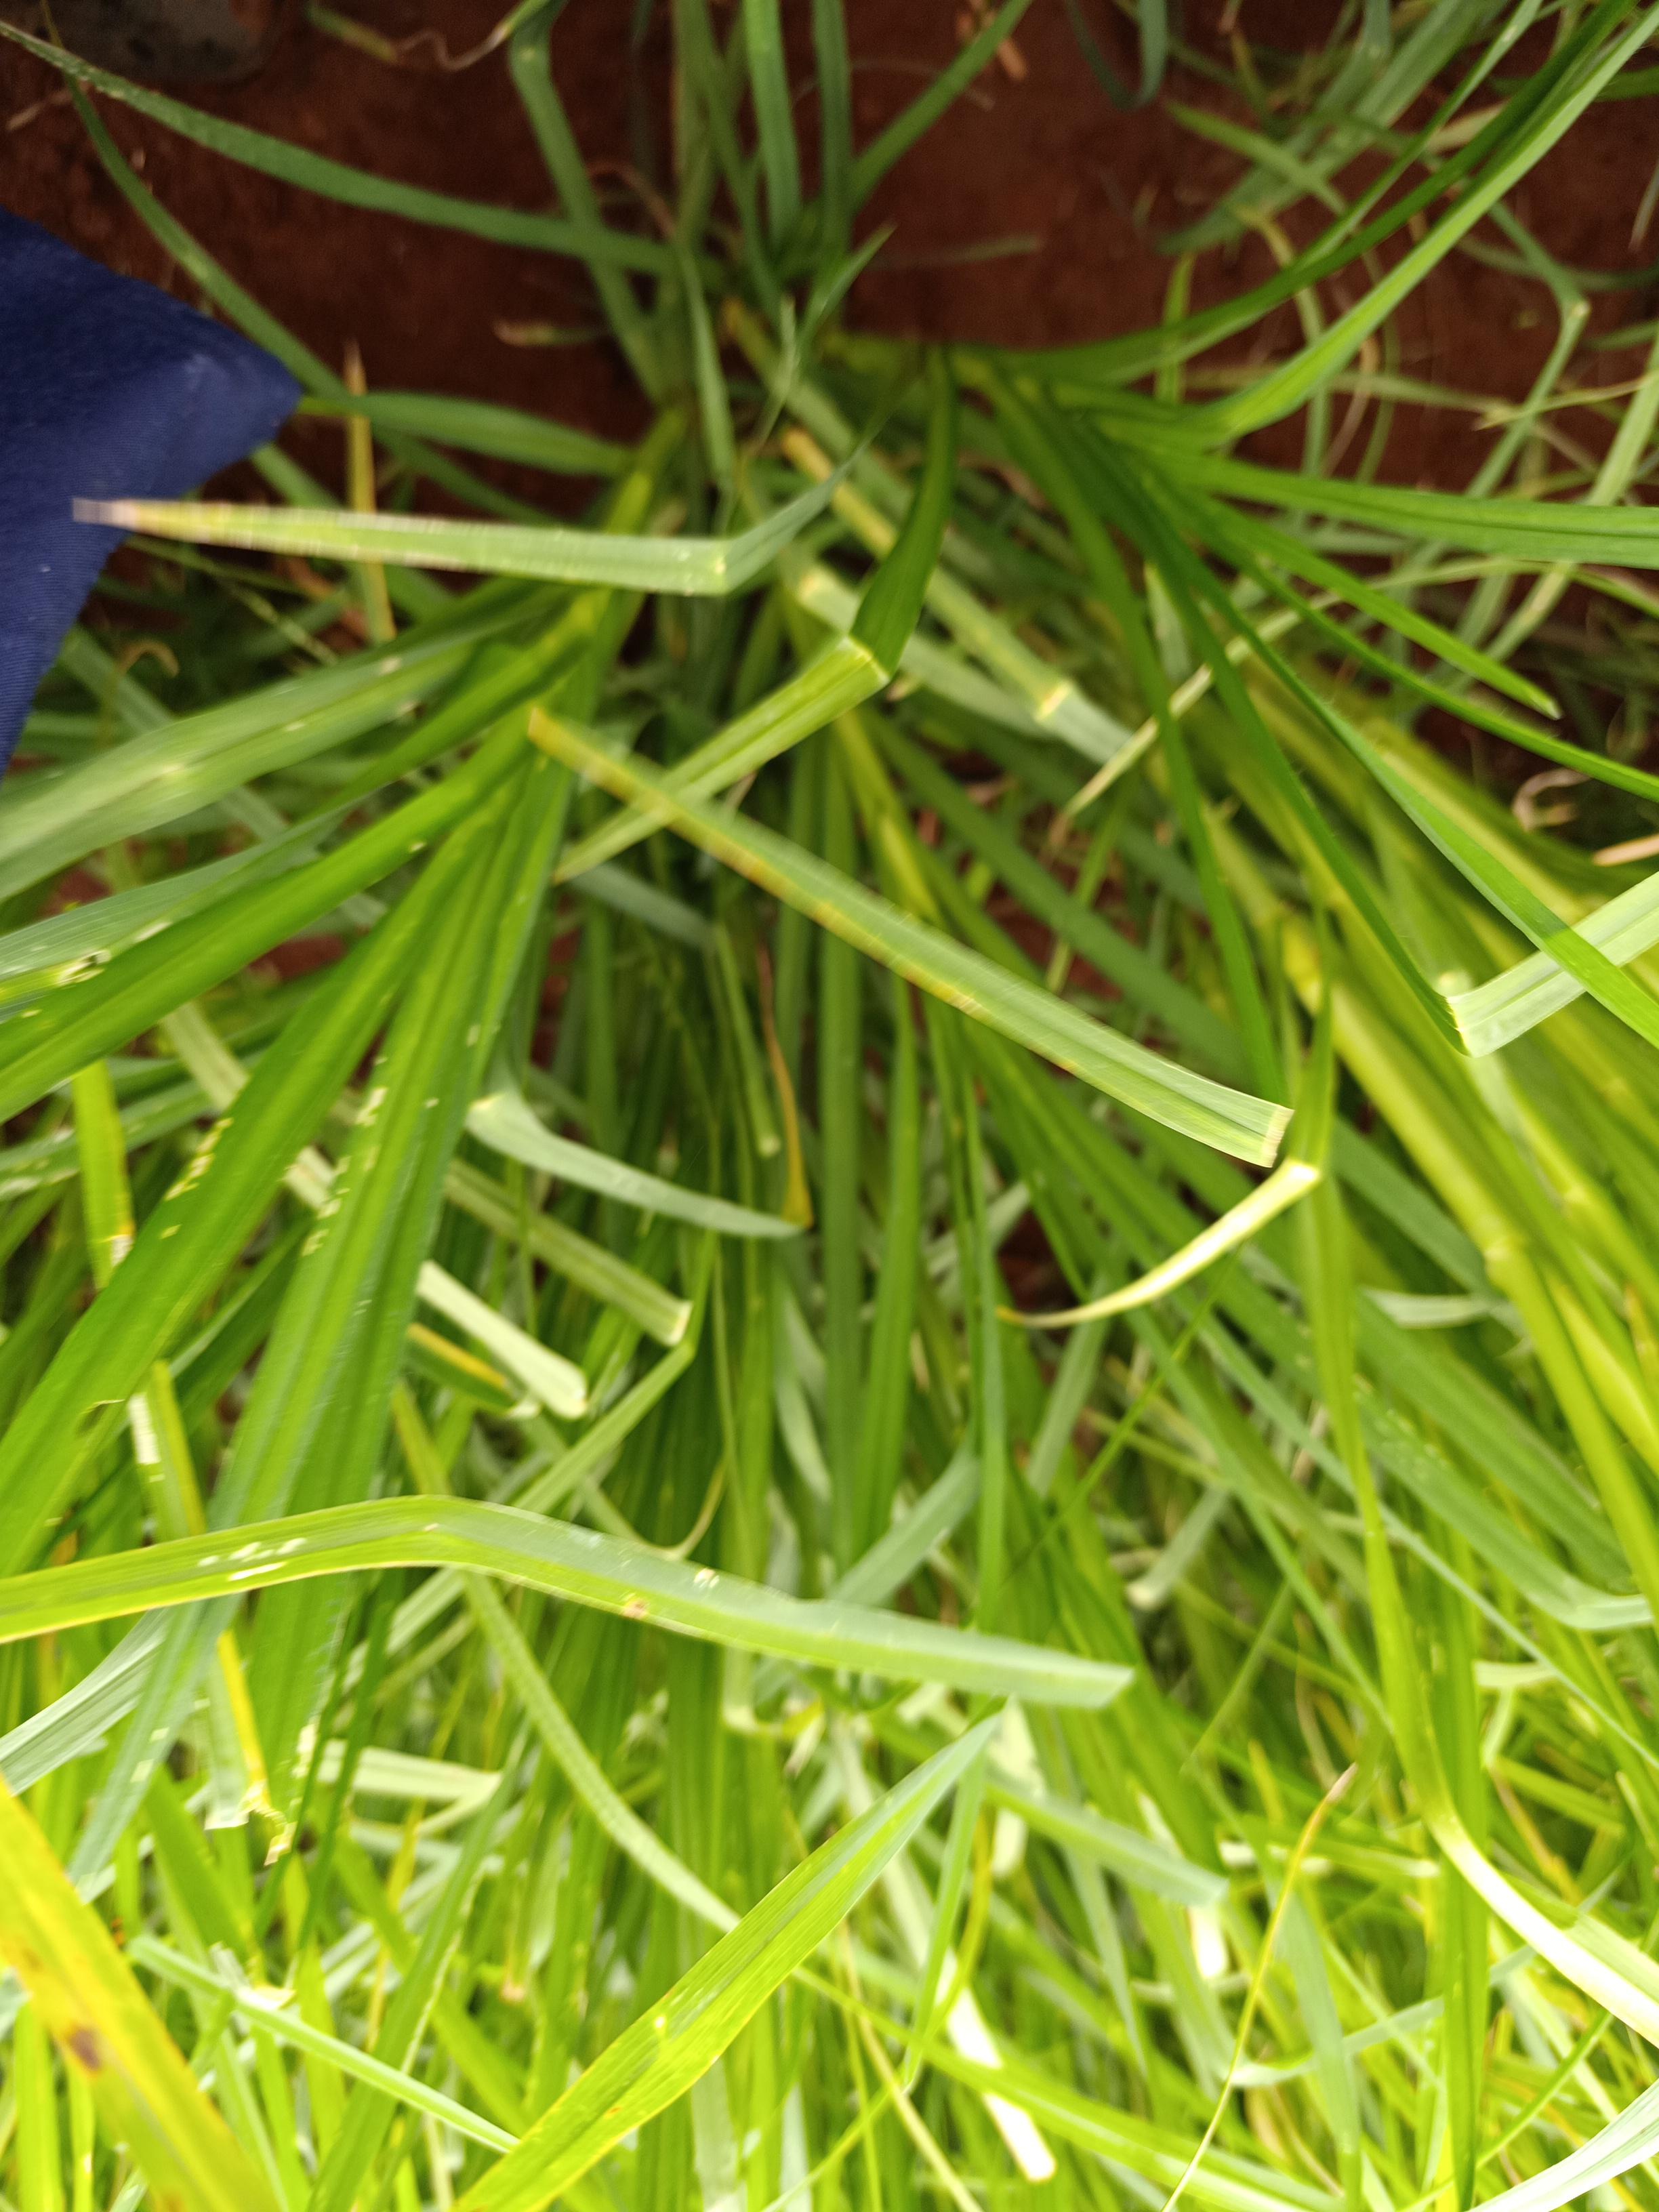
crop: finger millet
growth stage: heading tuber
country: Kenya
